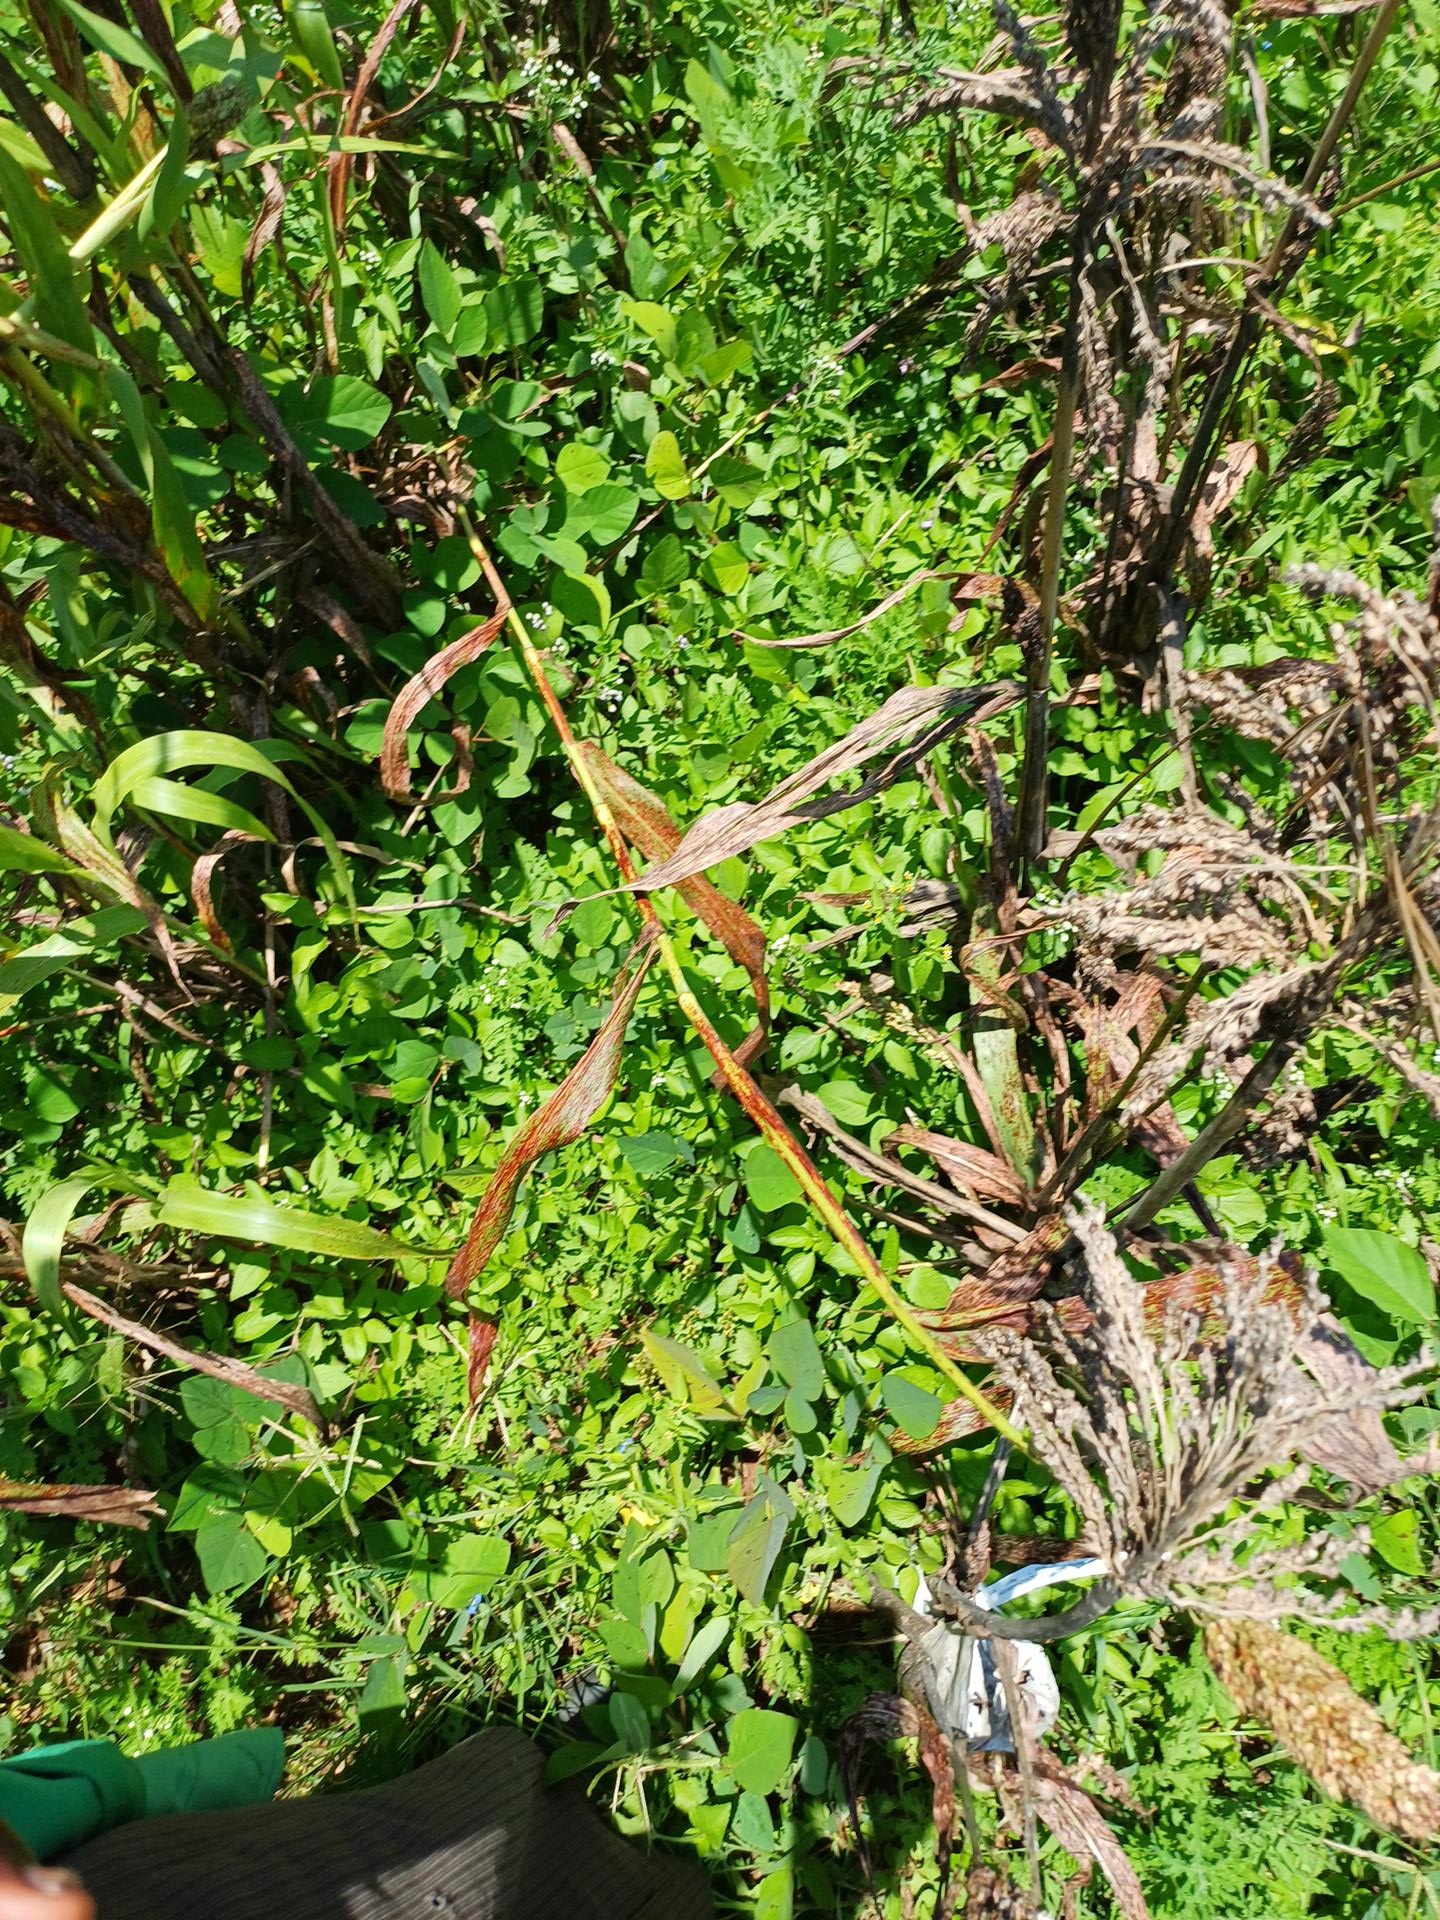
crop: sorghum
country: Kenya
